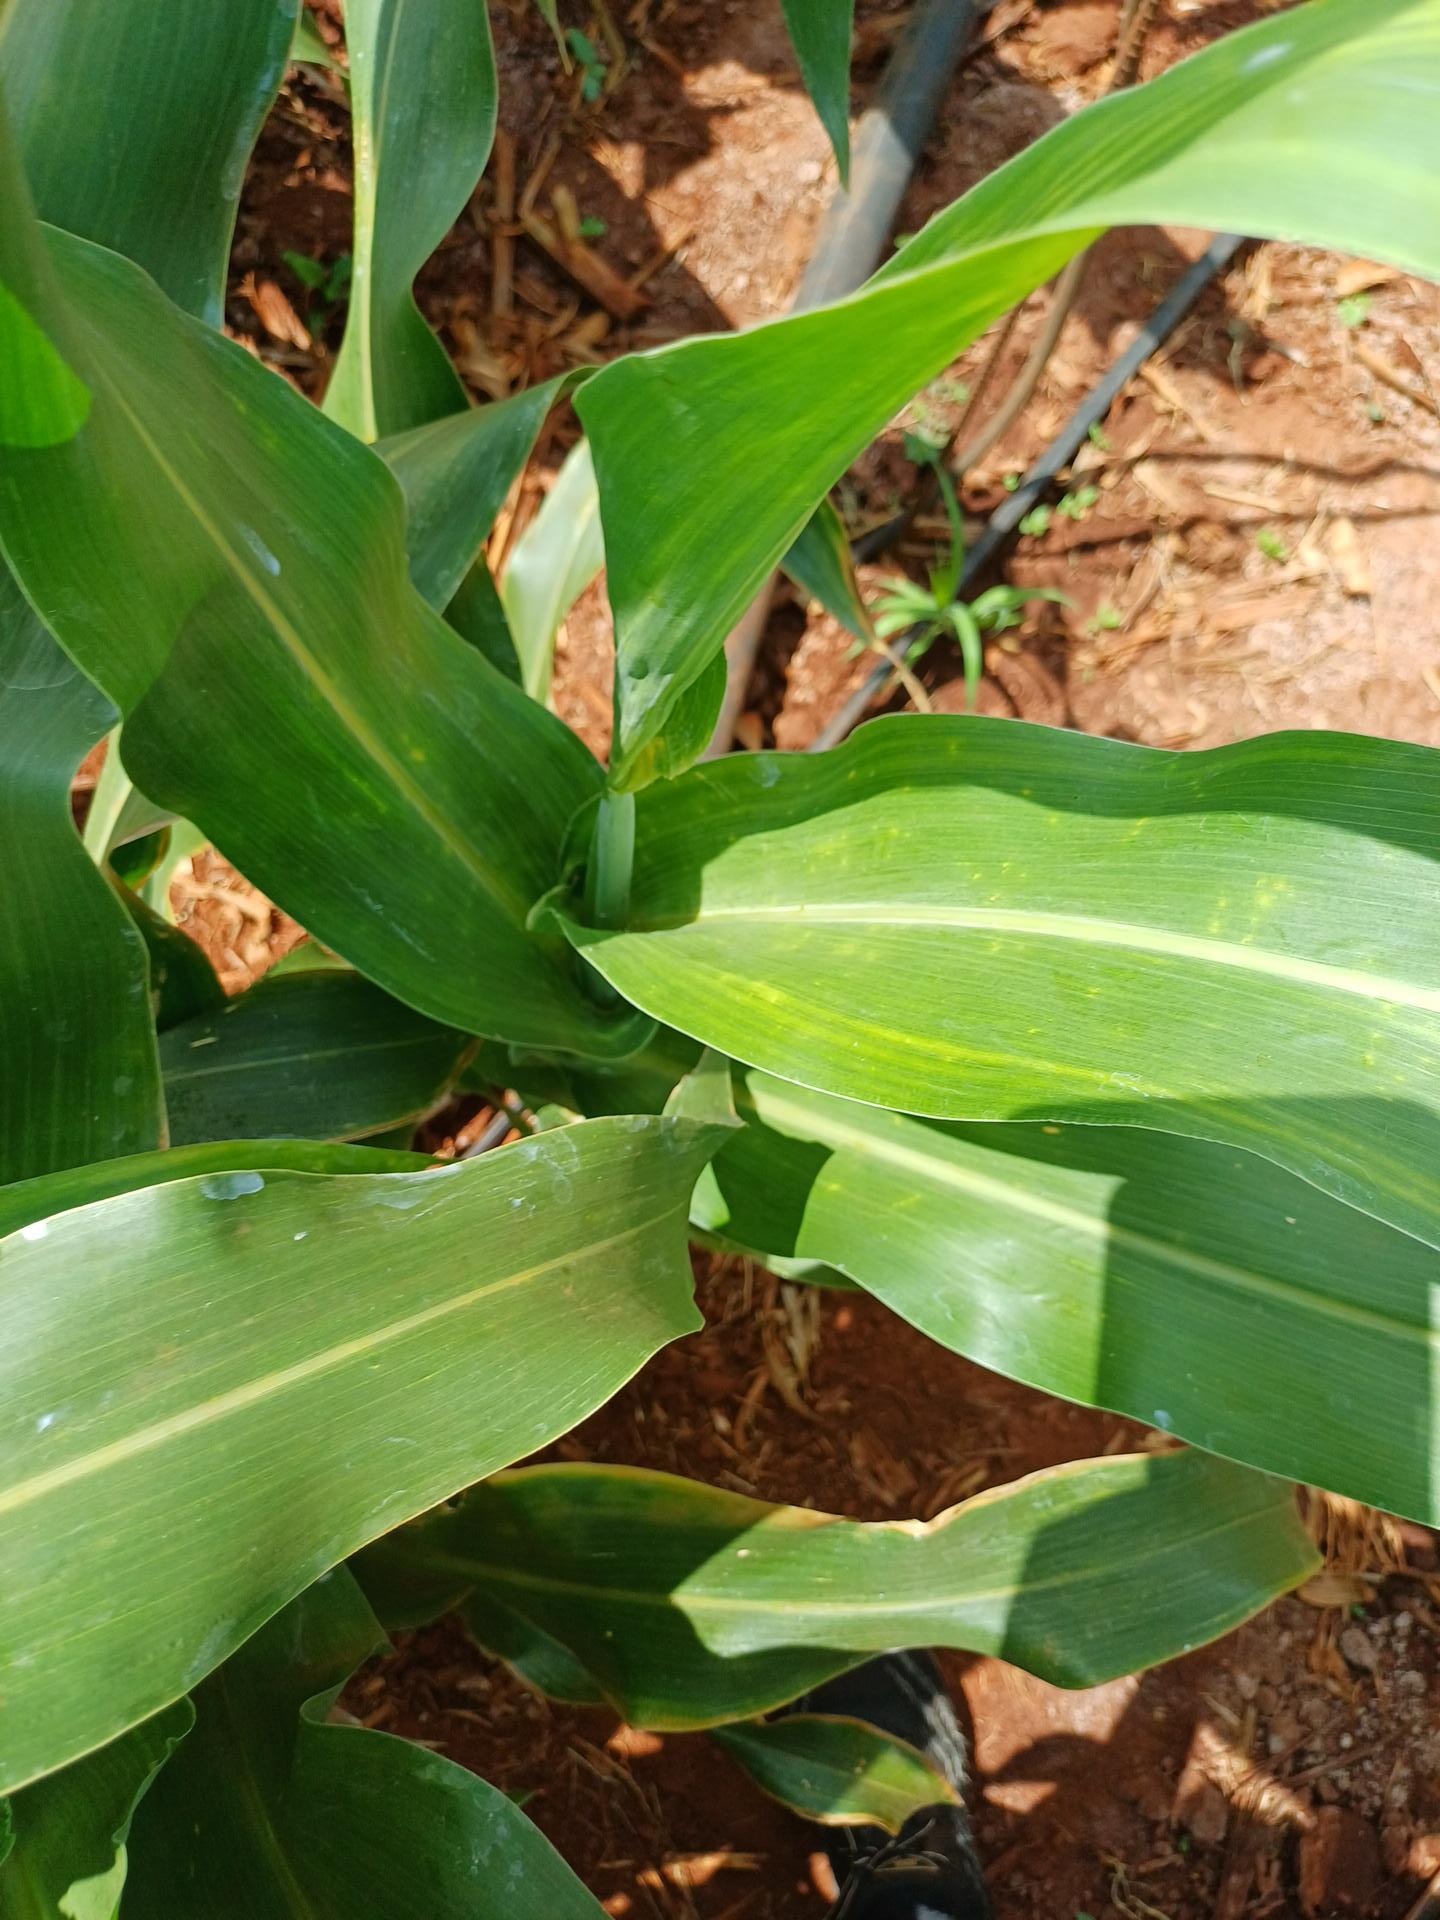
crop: sorghum
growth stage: heading tuber
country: Kenya
